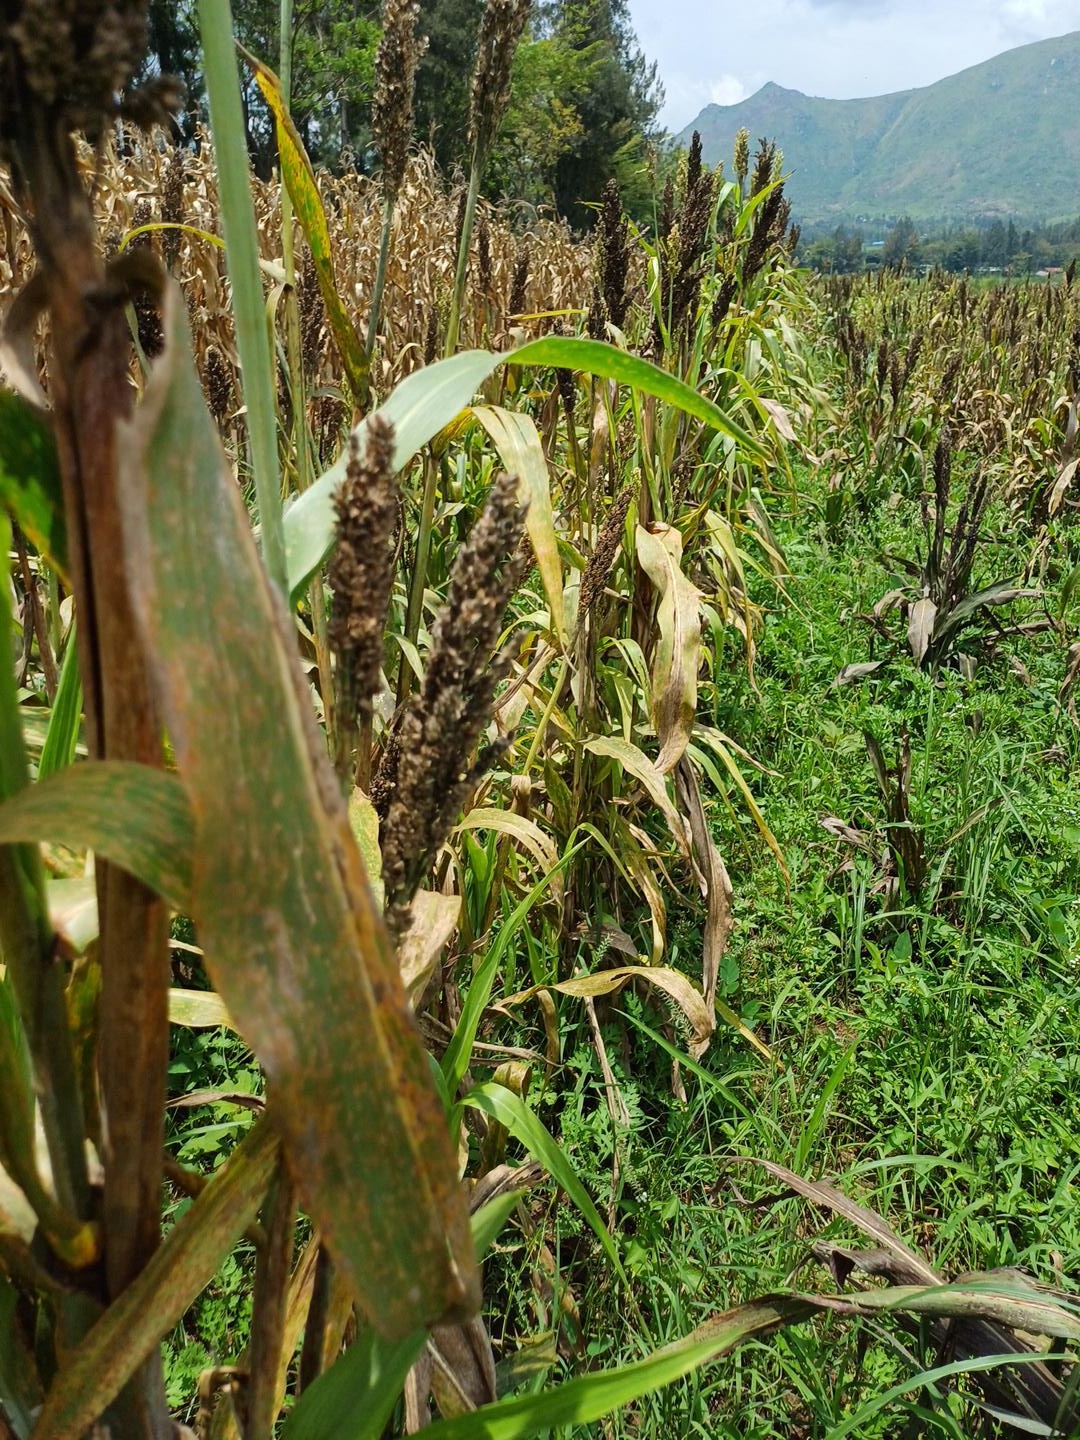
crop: sorghum
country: Kenya
